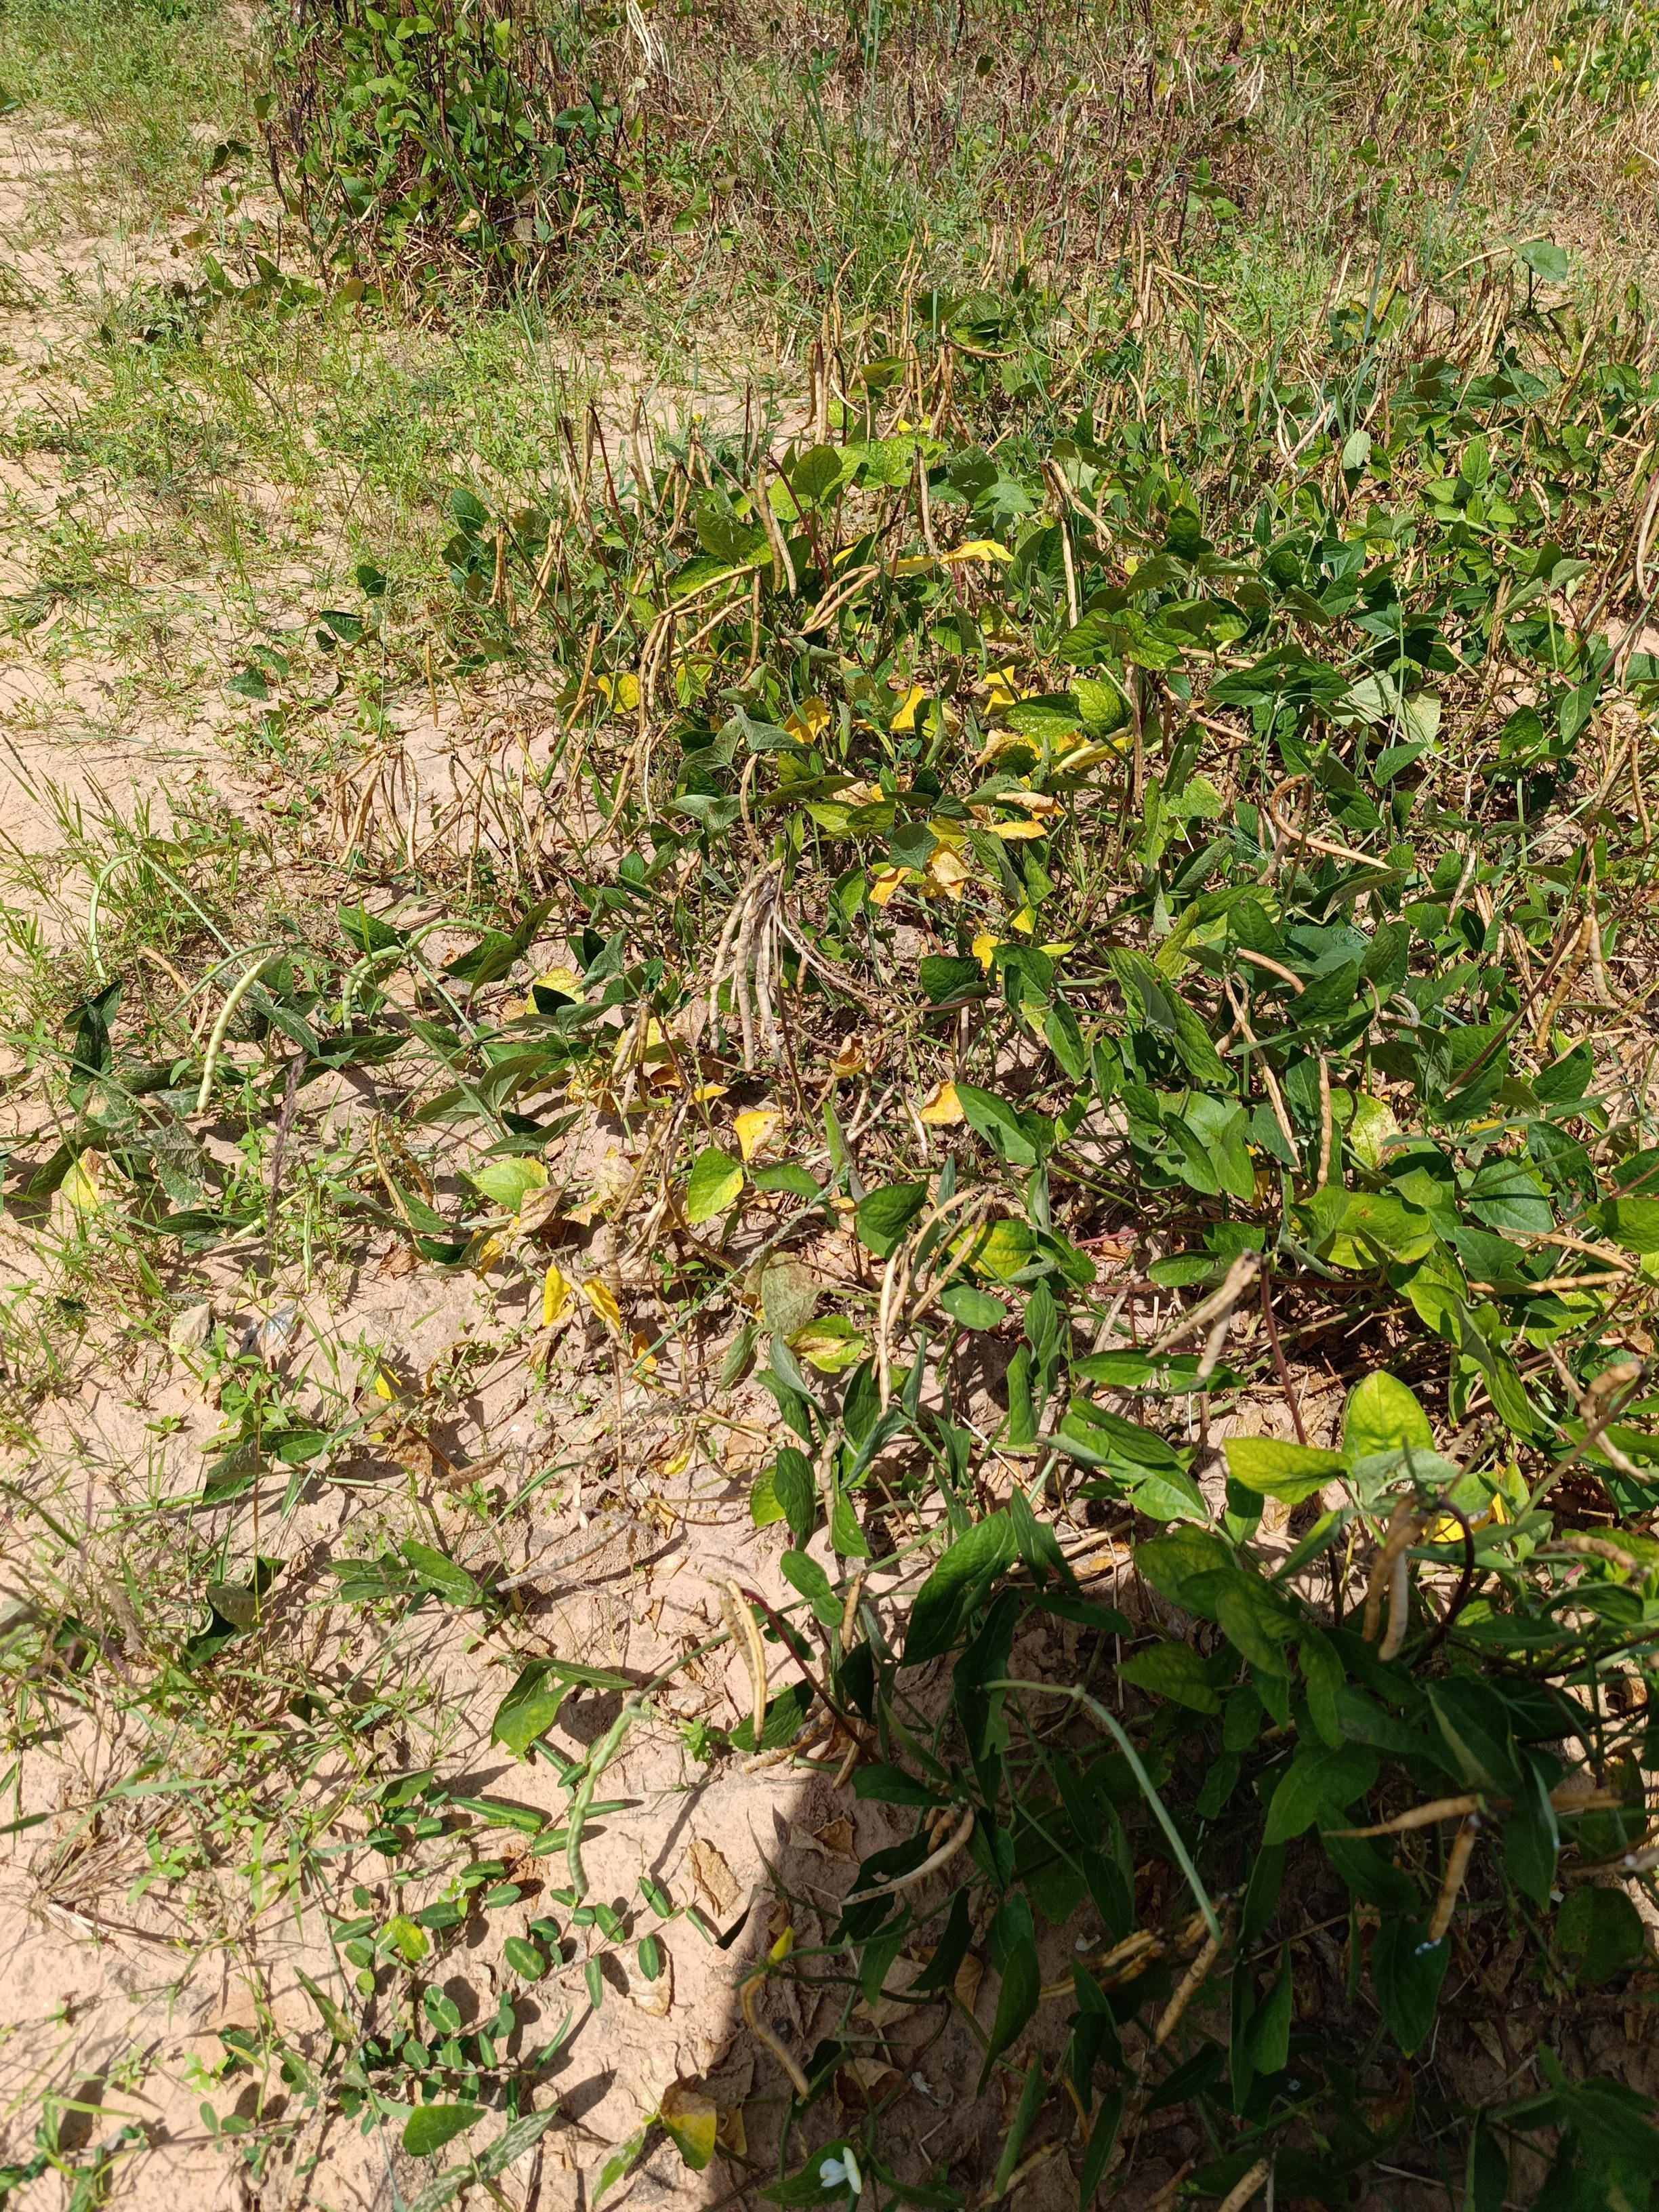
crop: cowpea
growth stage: maturity
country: Nigeria
